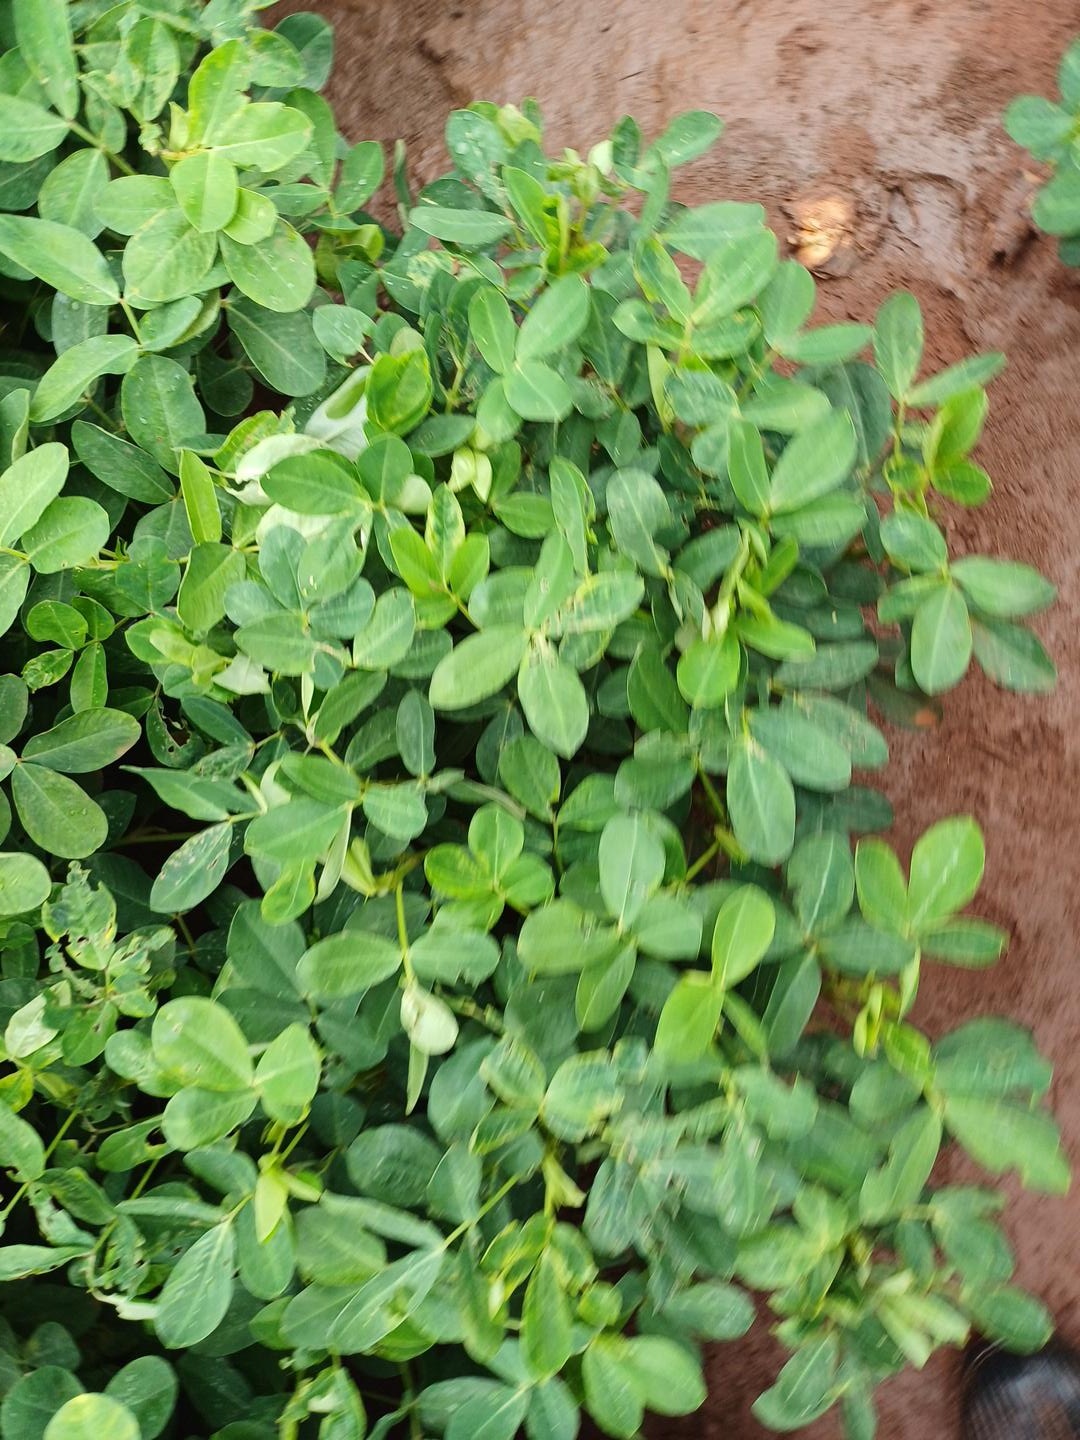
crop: groundnut
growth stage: pegging
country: Kenya
